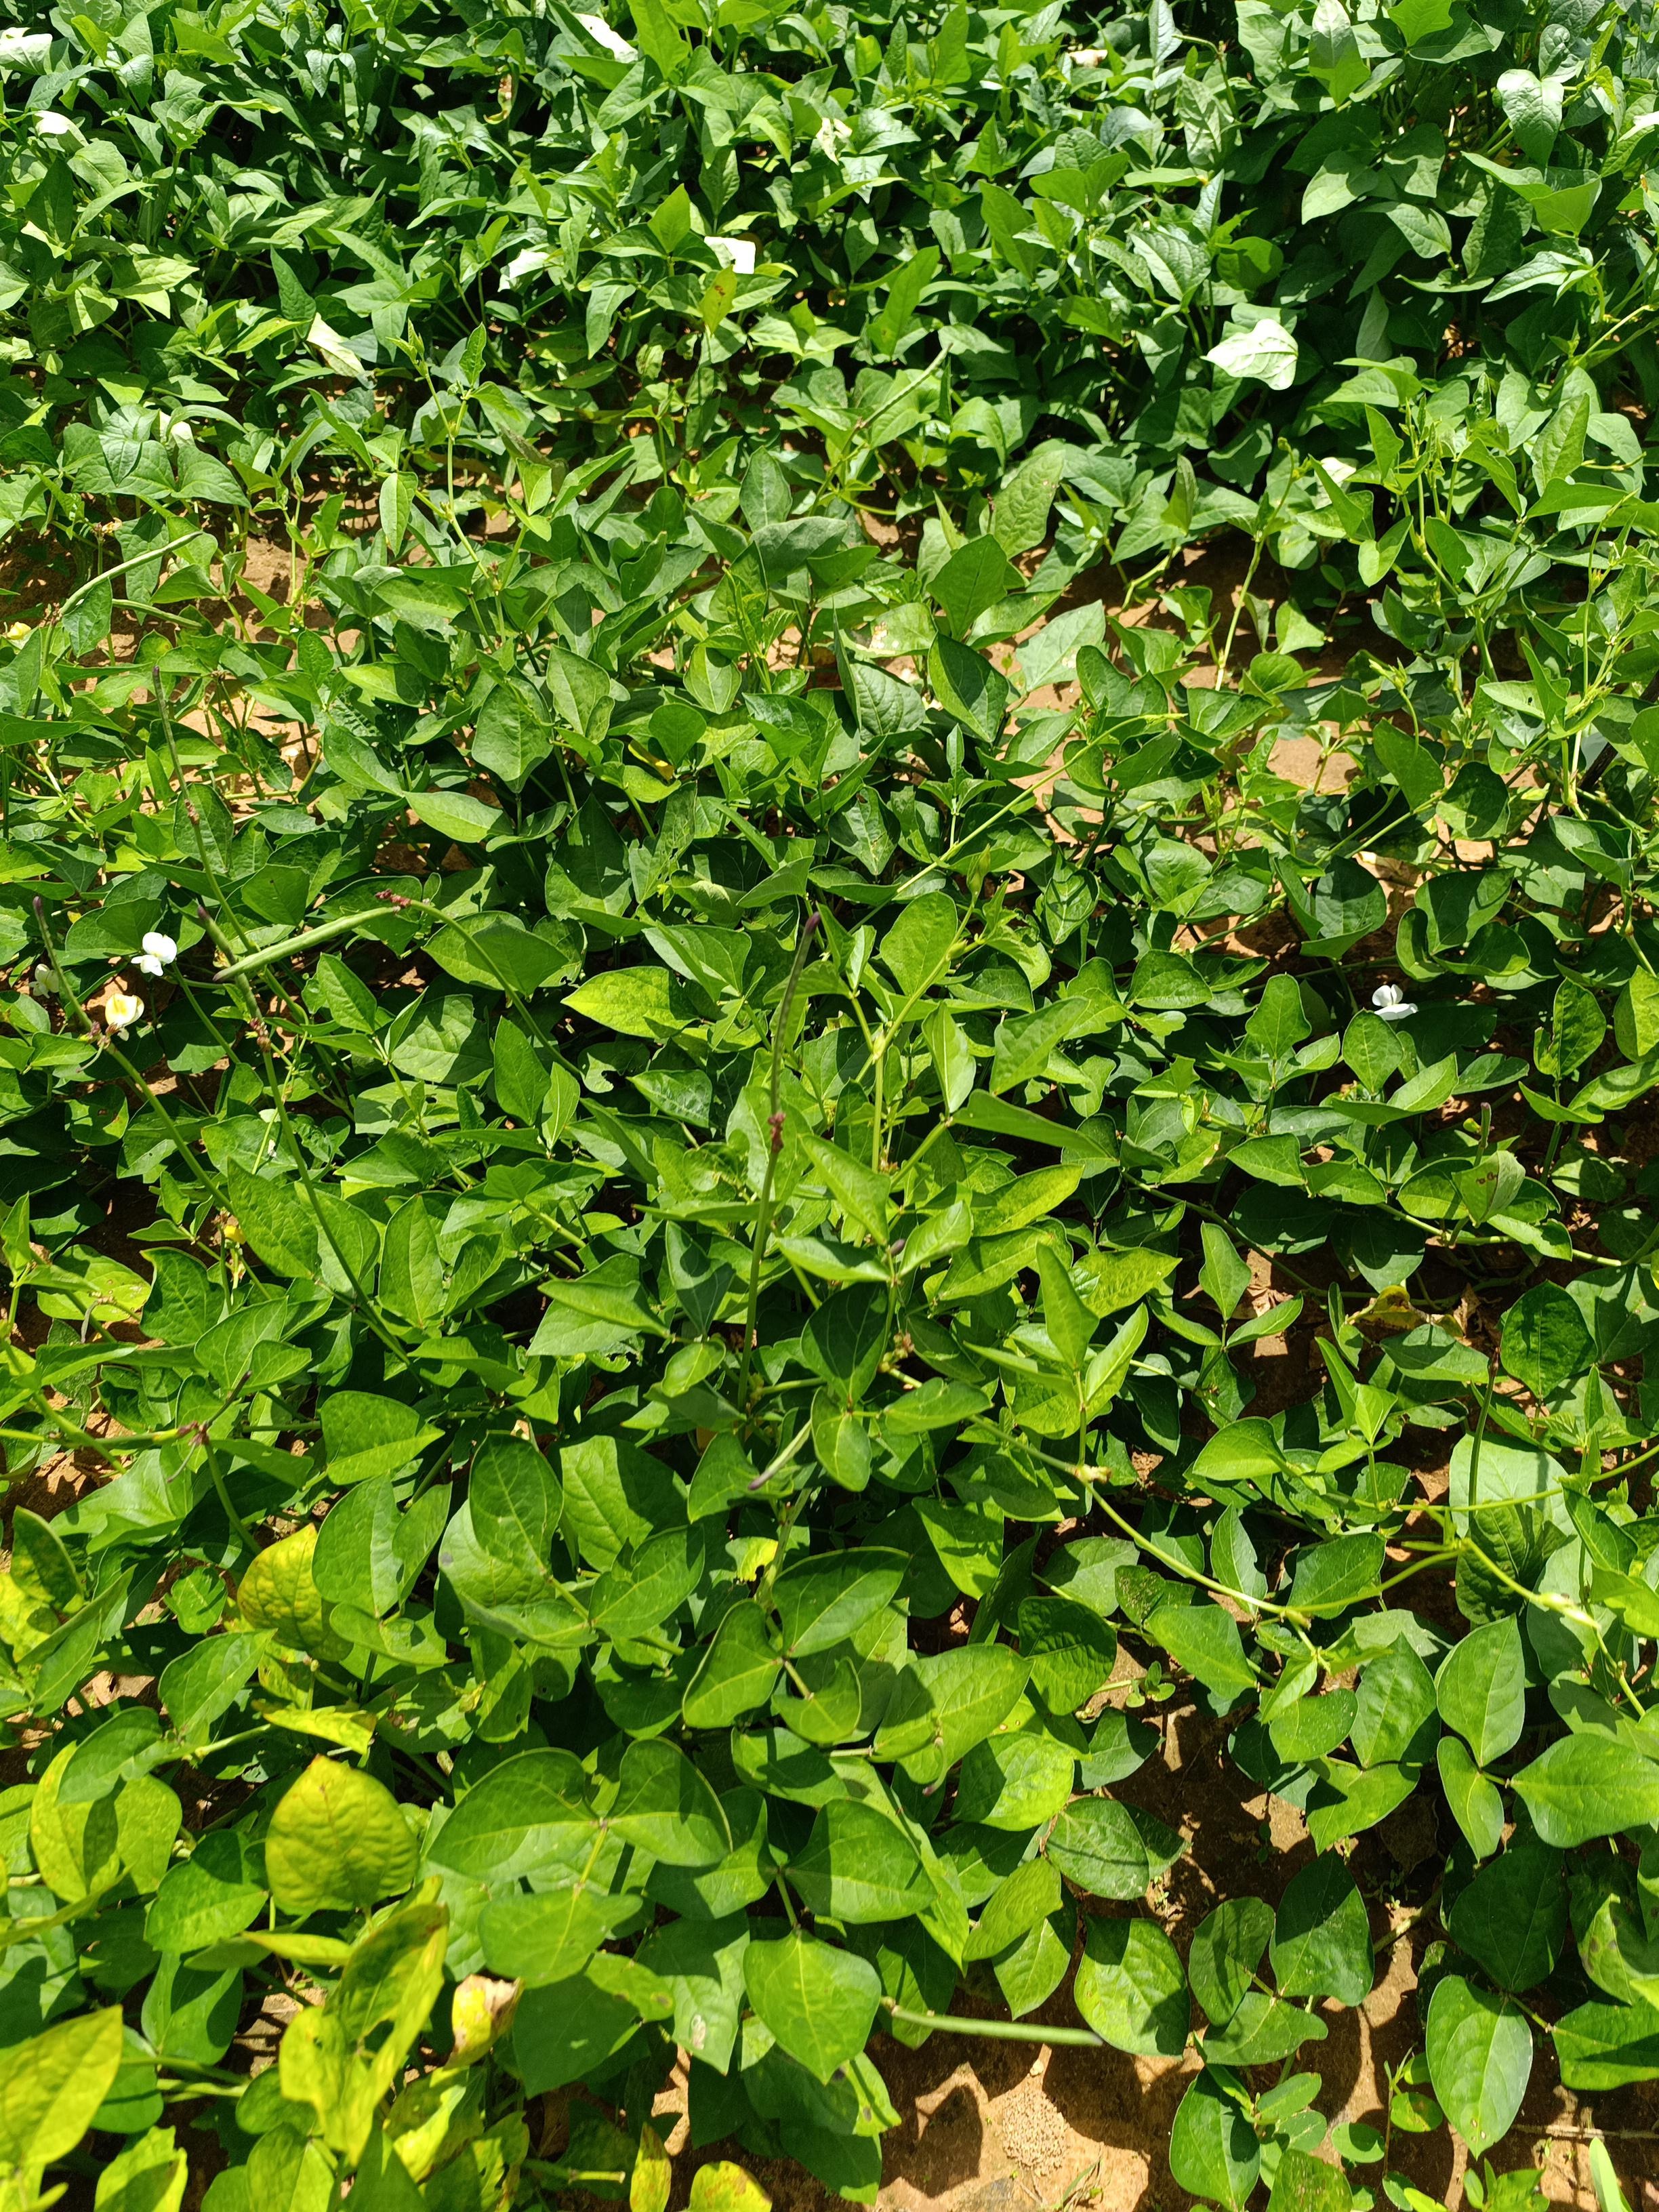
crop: cowpea
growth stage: development pod
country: Nigeria
